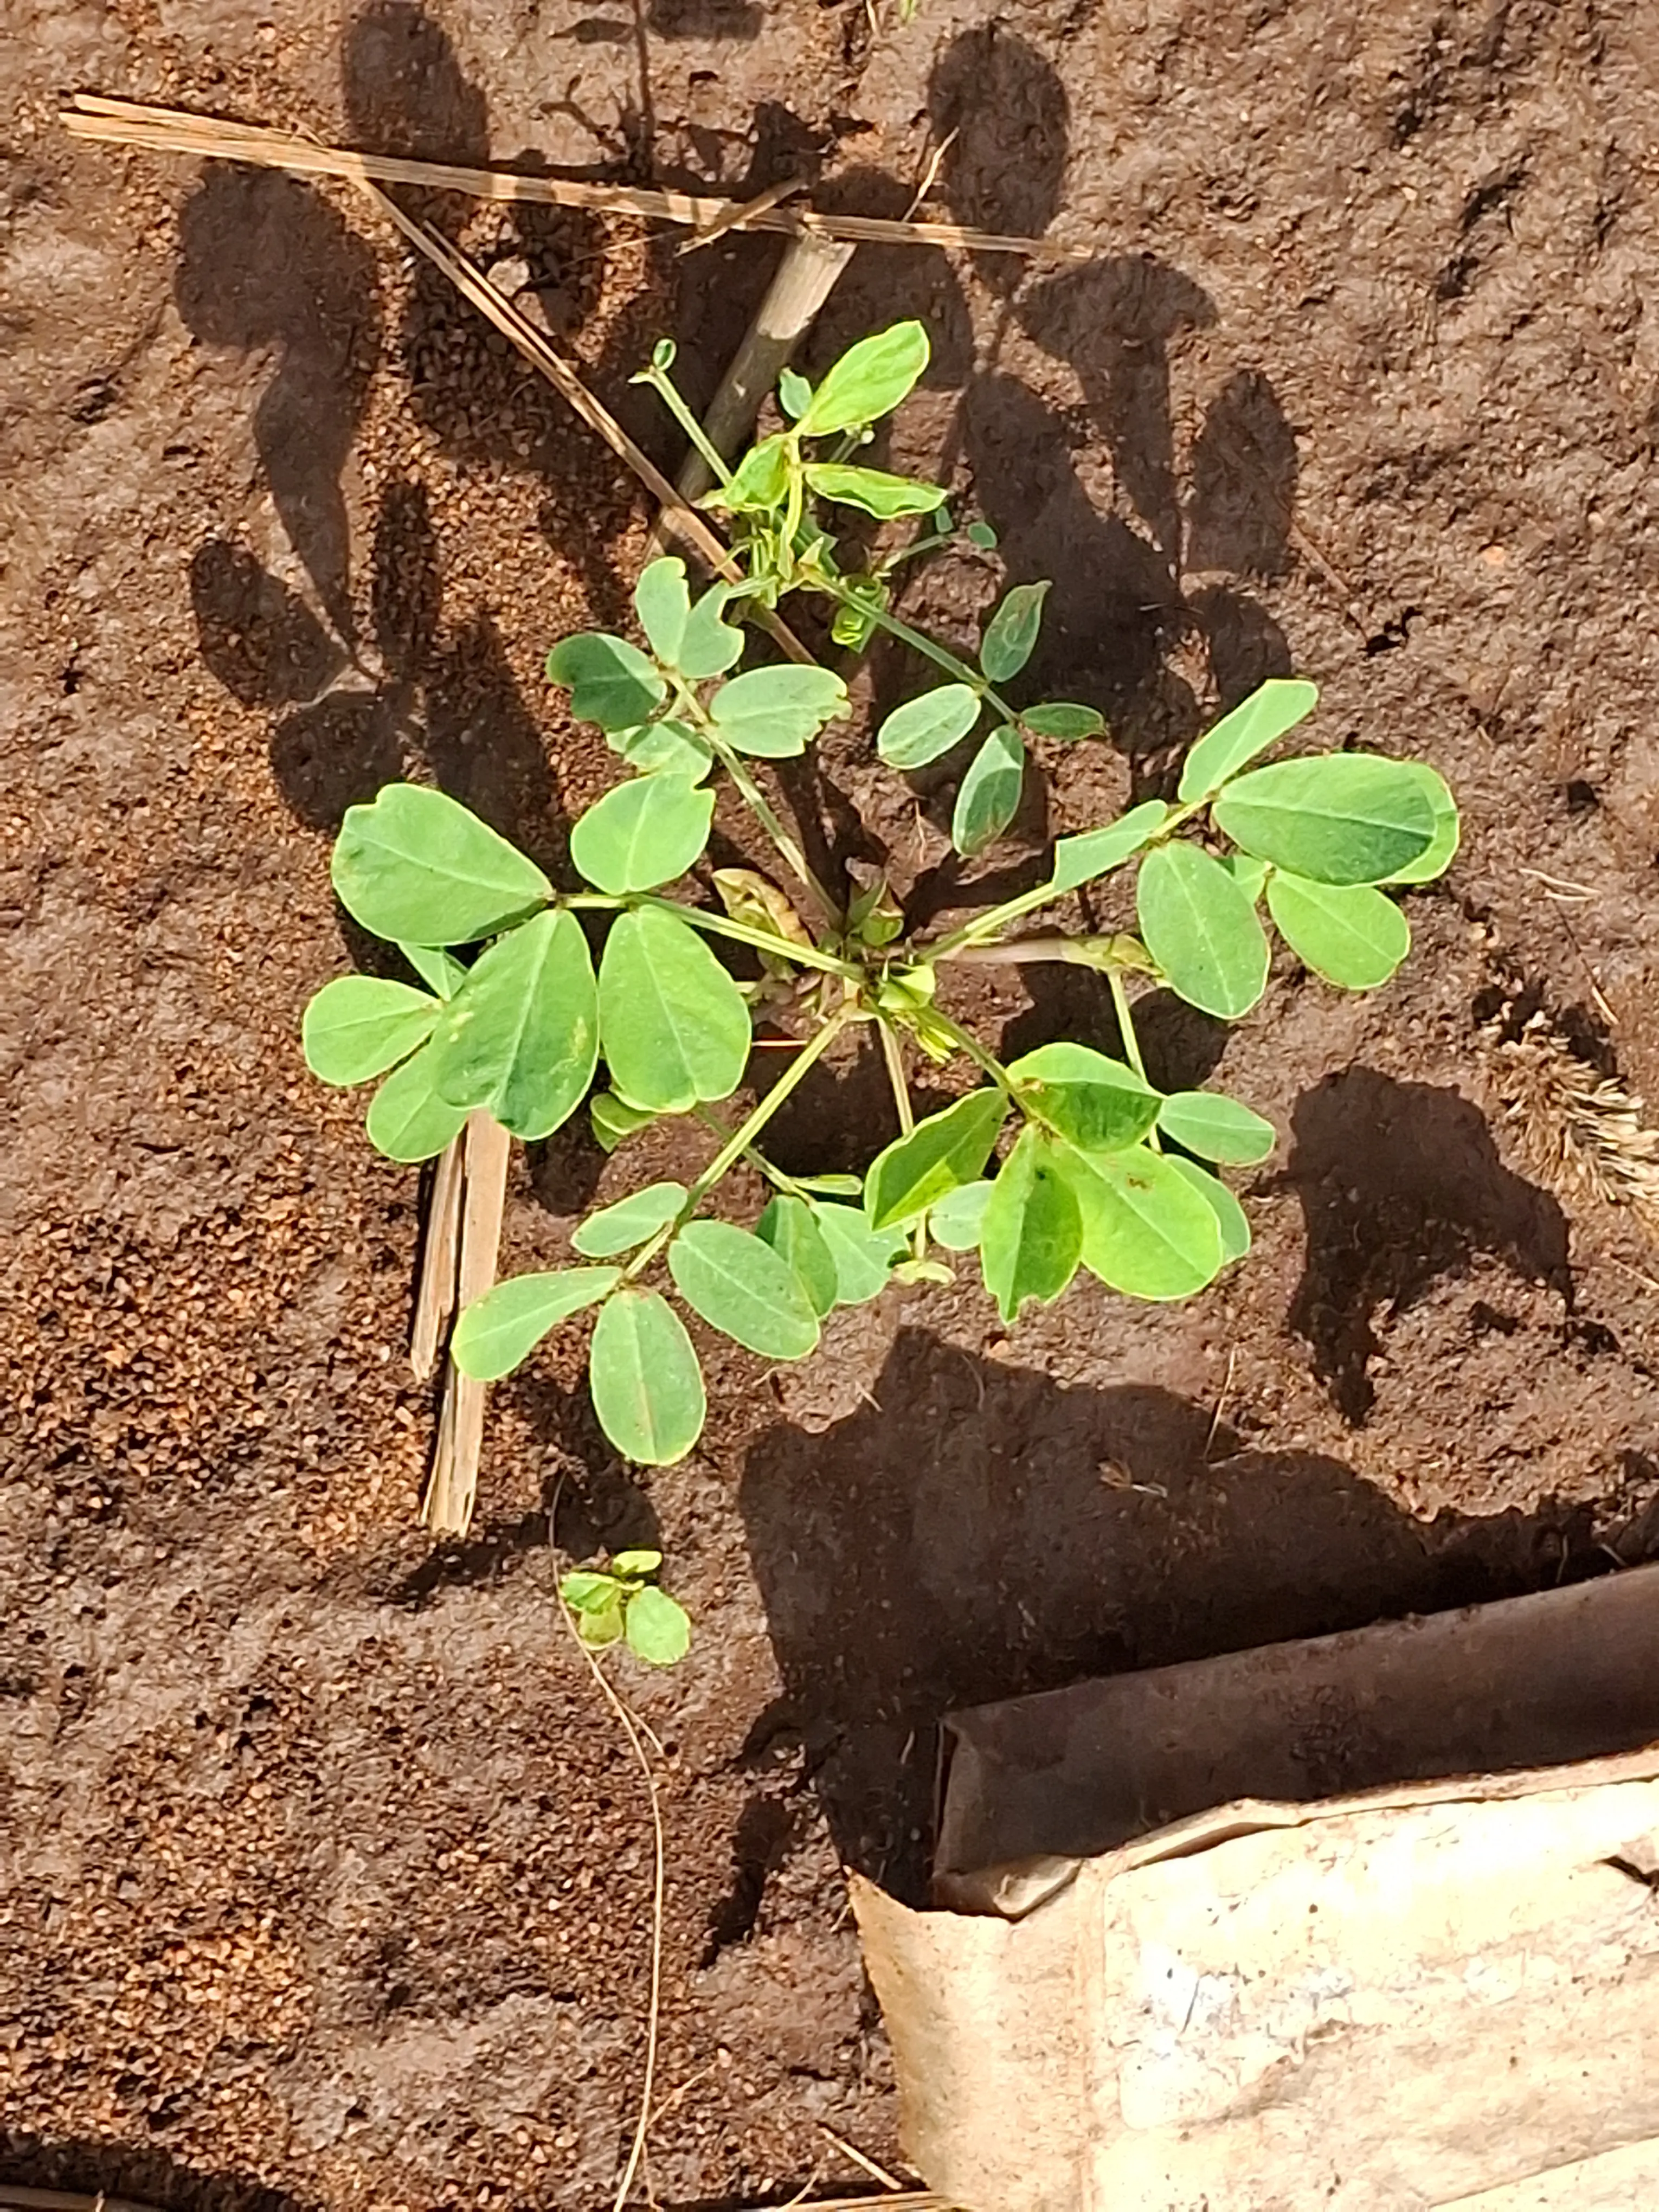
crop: groundnut
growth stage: vegetative
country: Kenya
